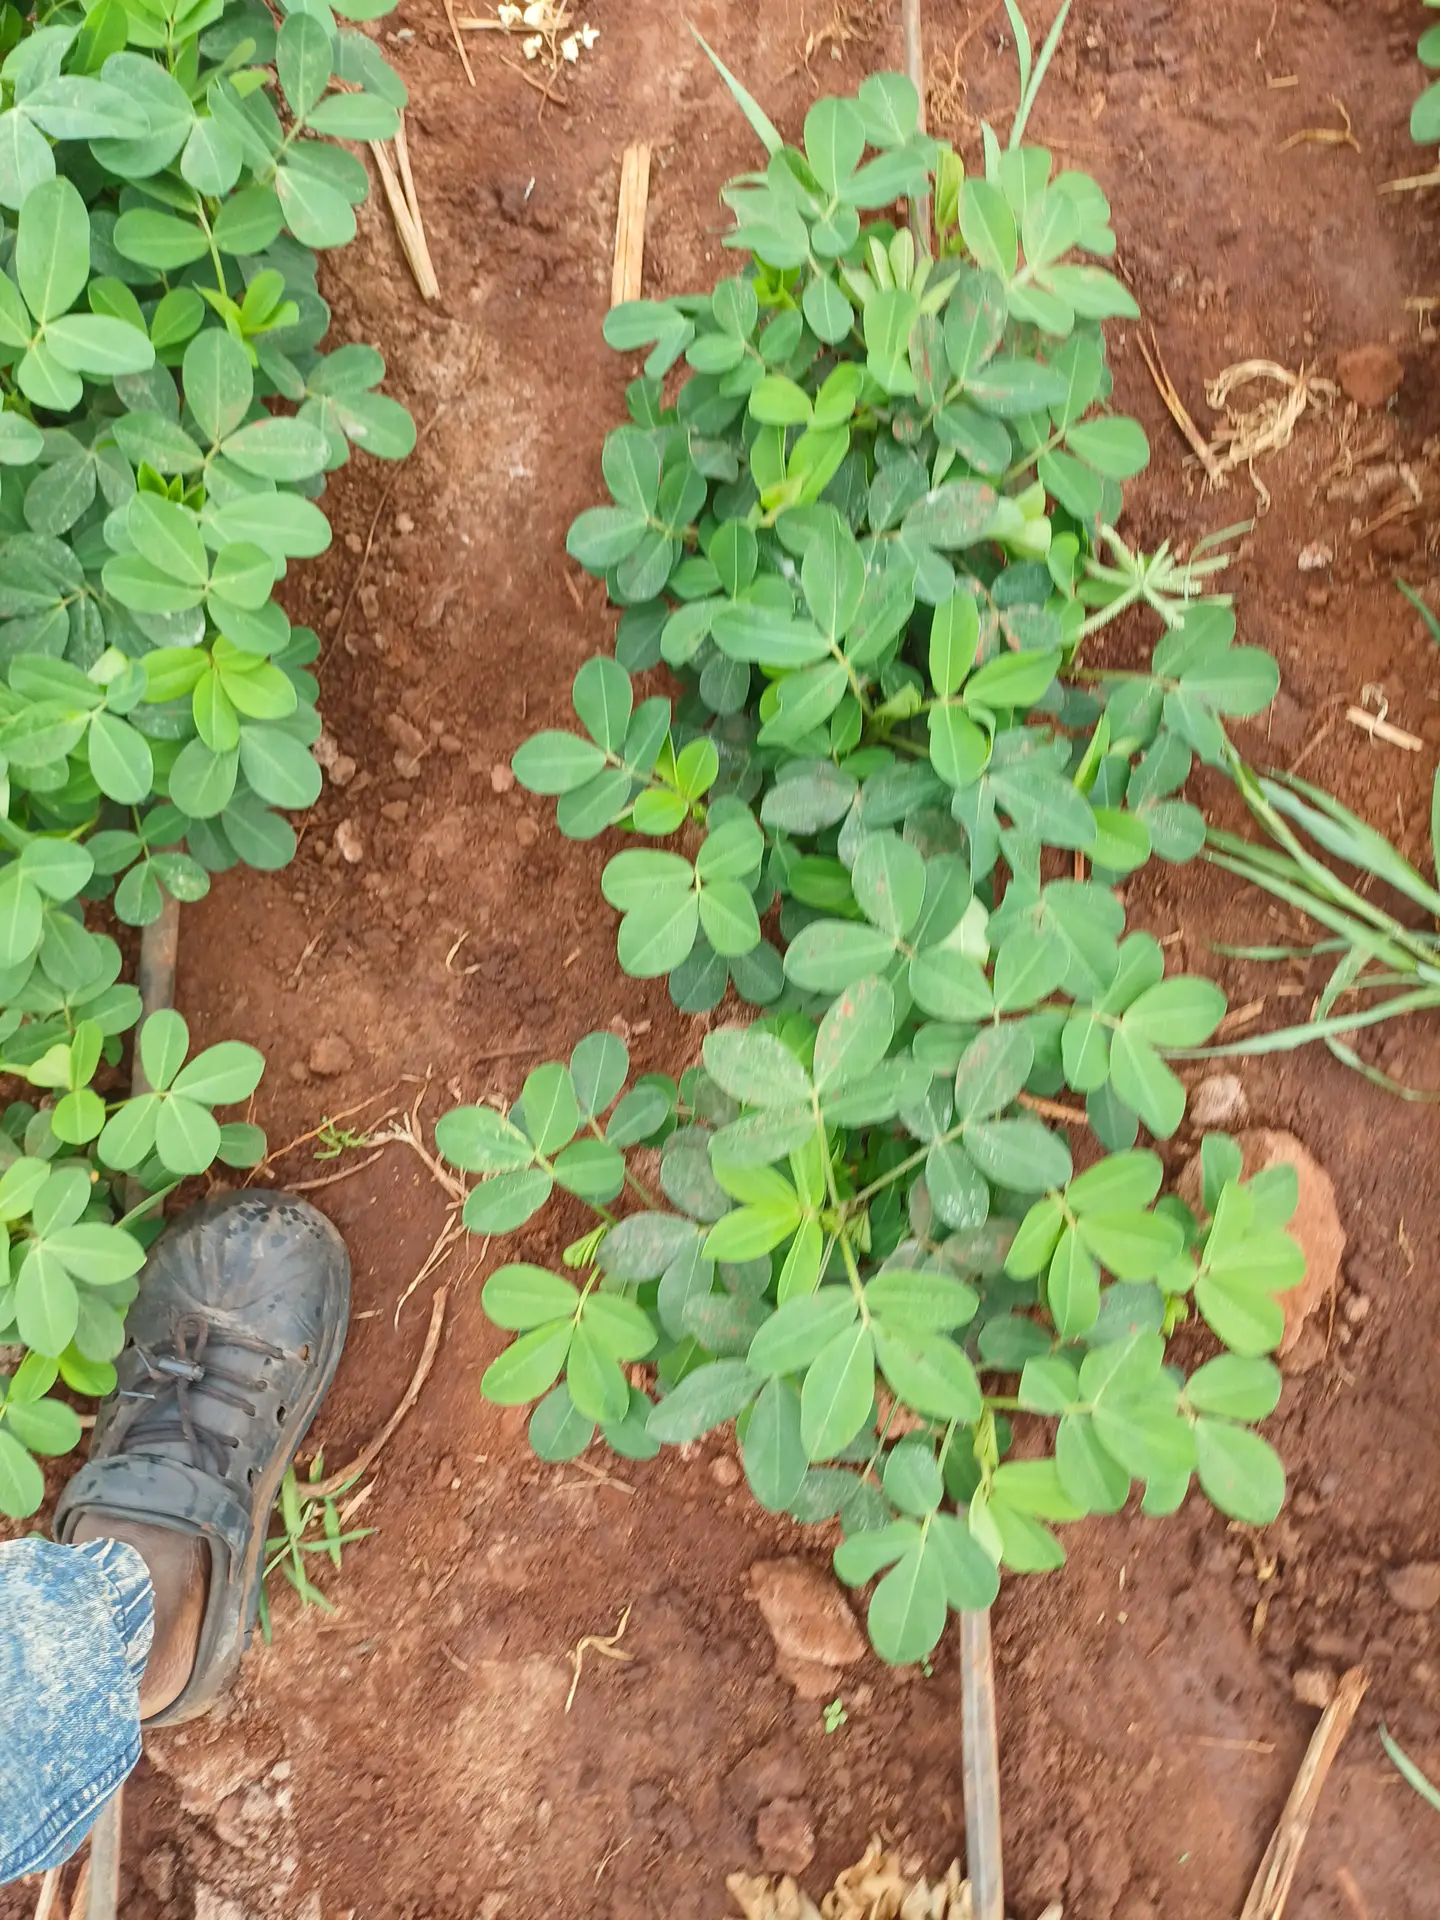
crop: groundnut
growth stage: flowering
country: Kenya
